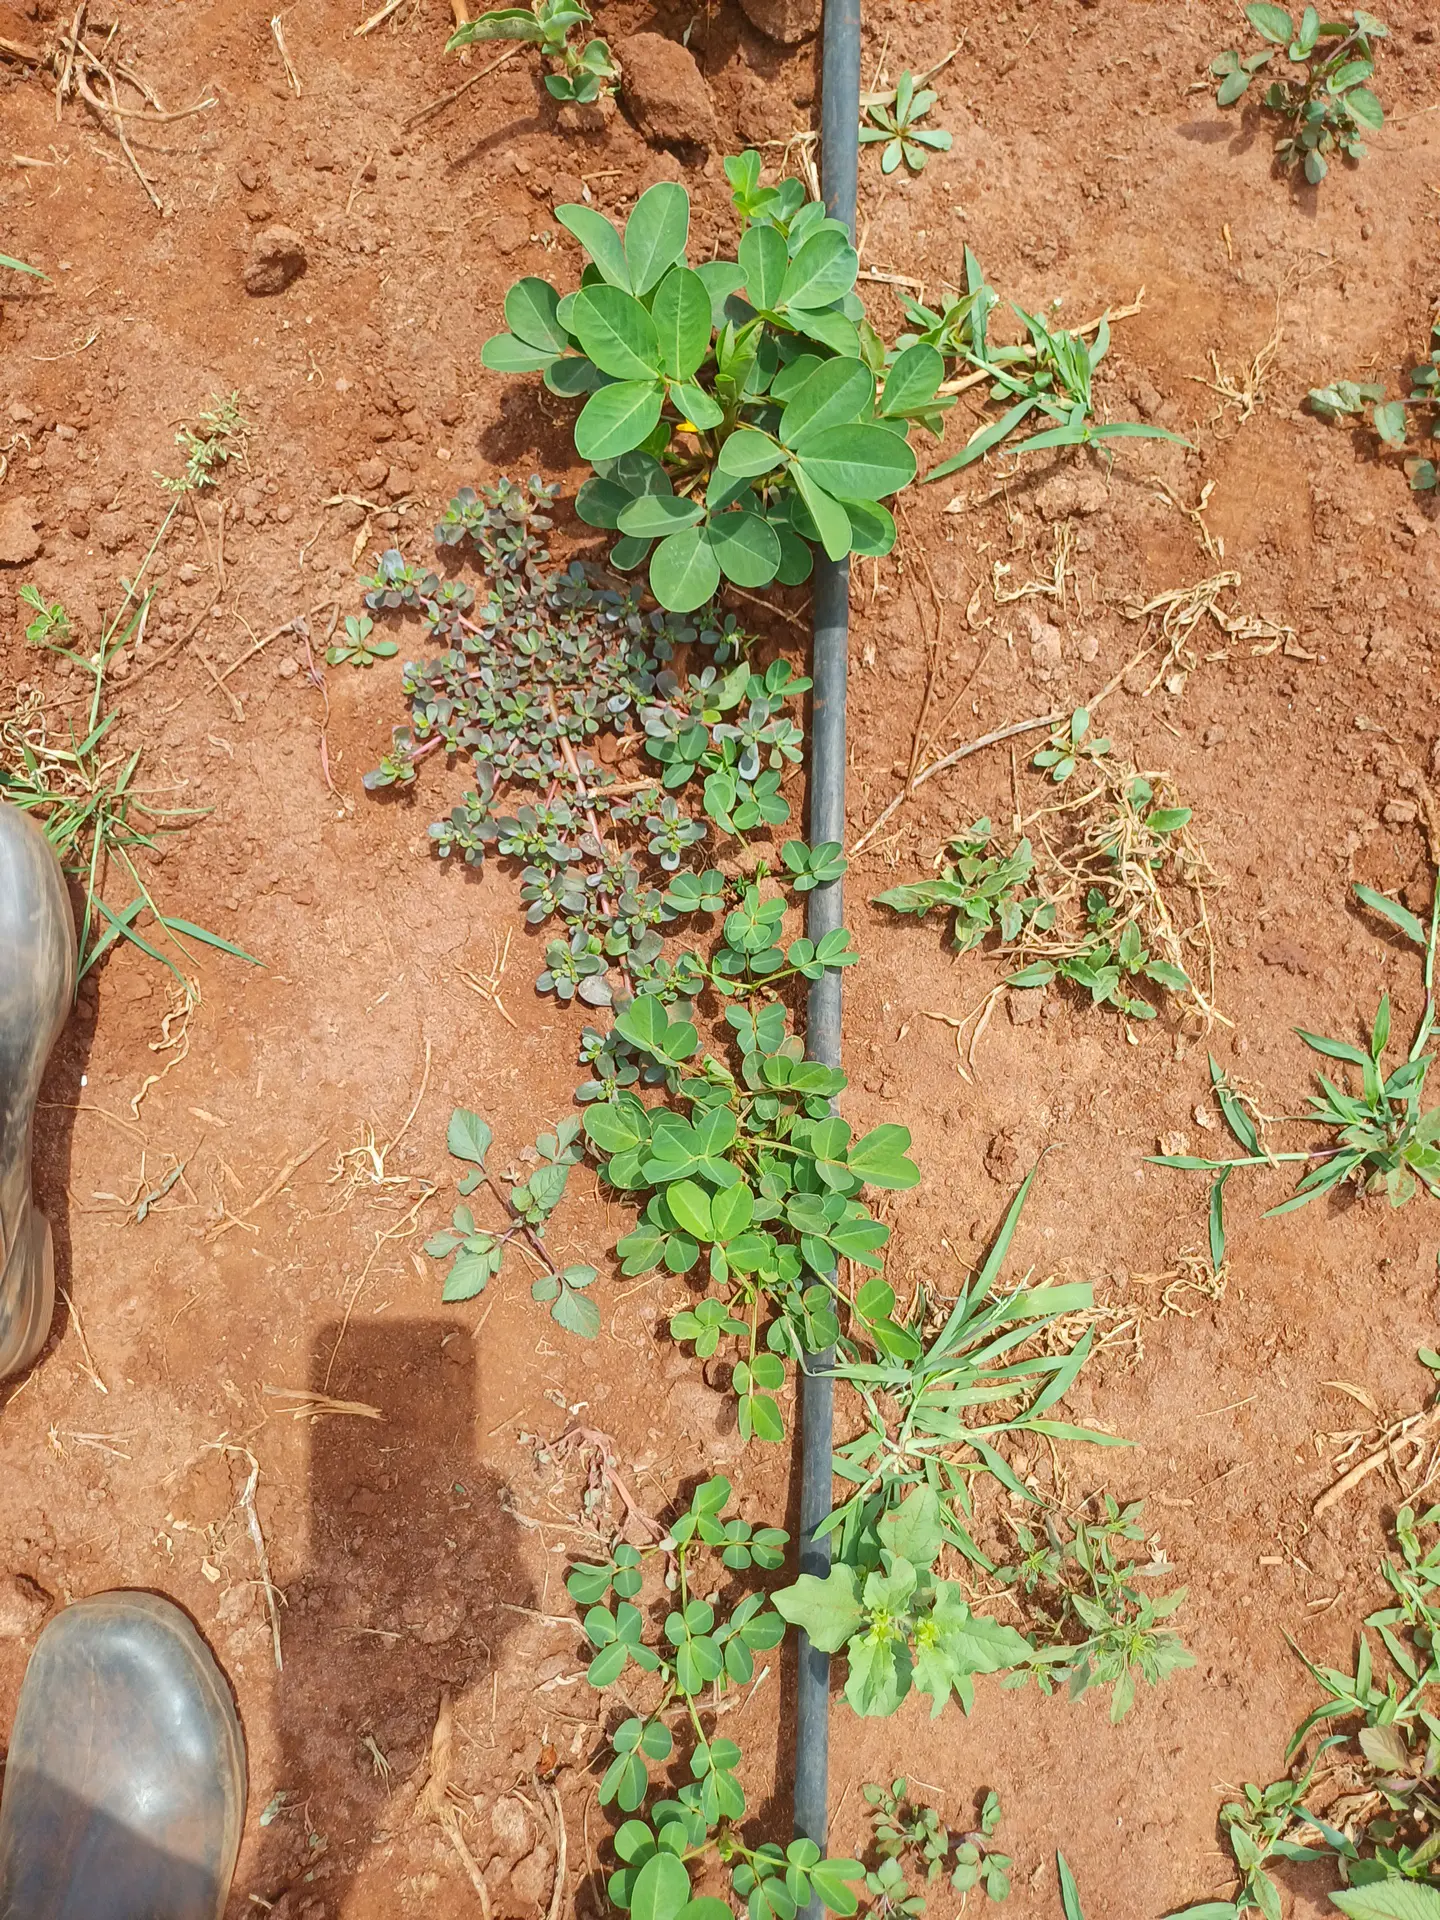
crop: groundnut
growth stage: vegetative
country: Kenya
